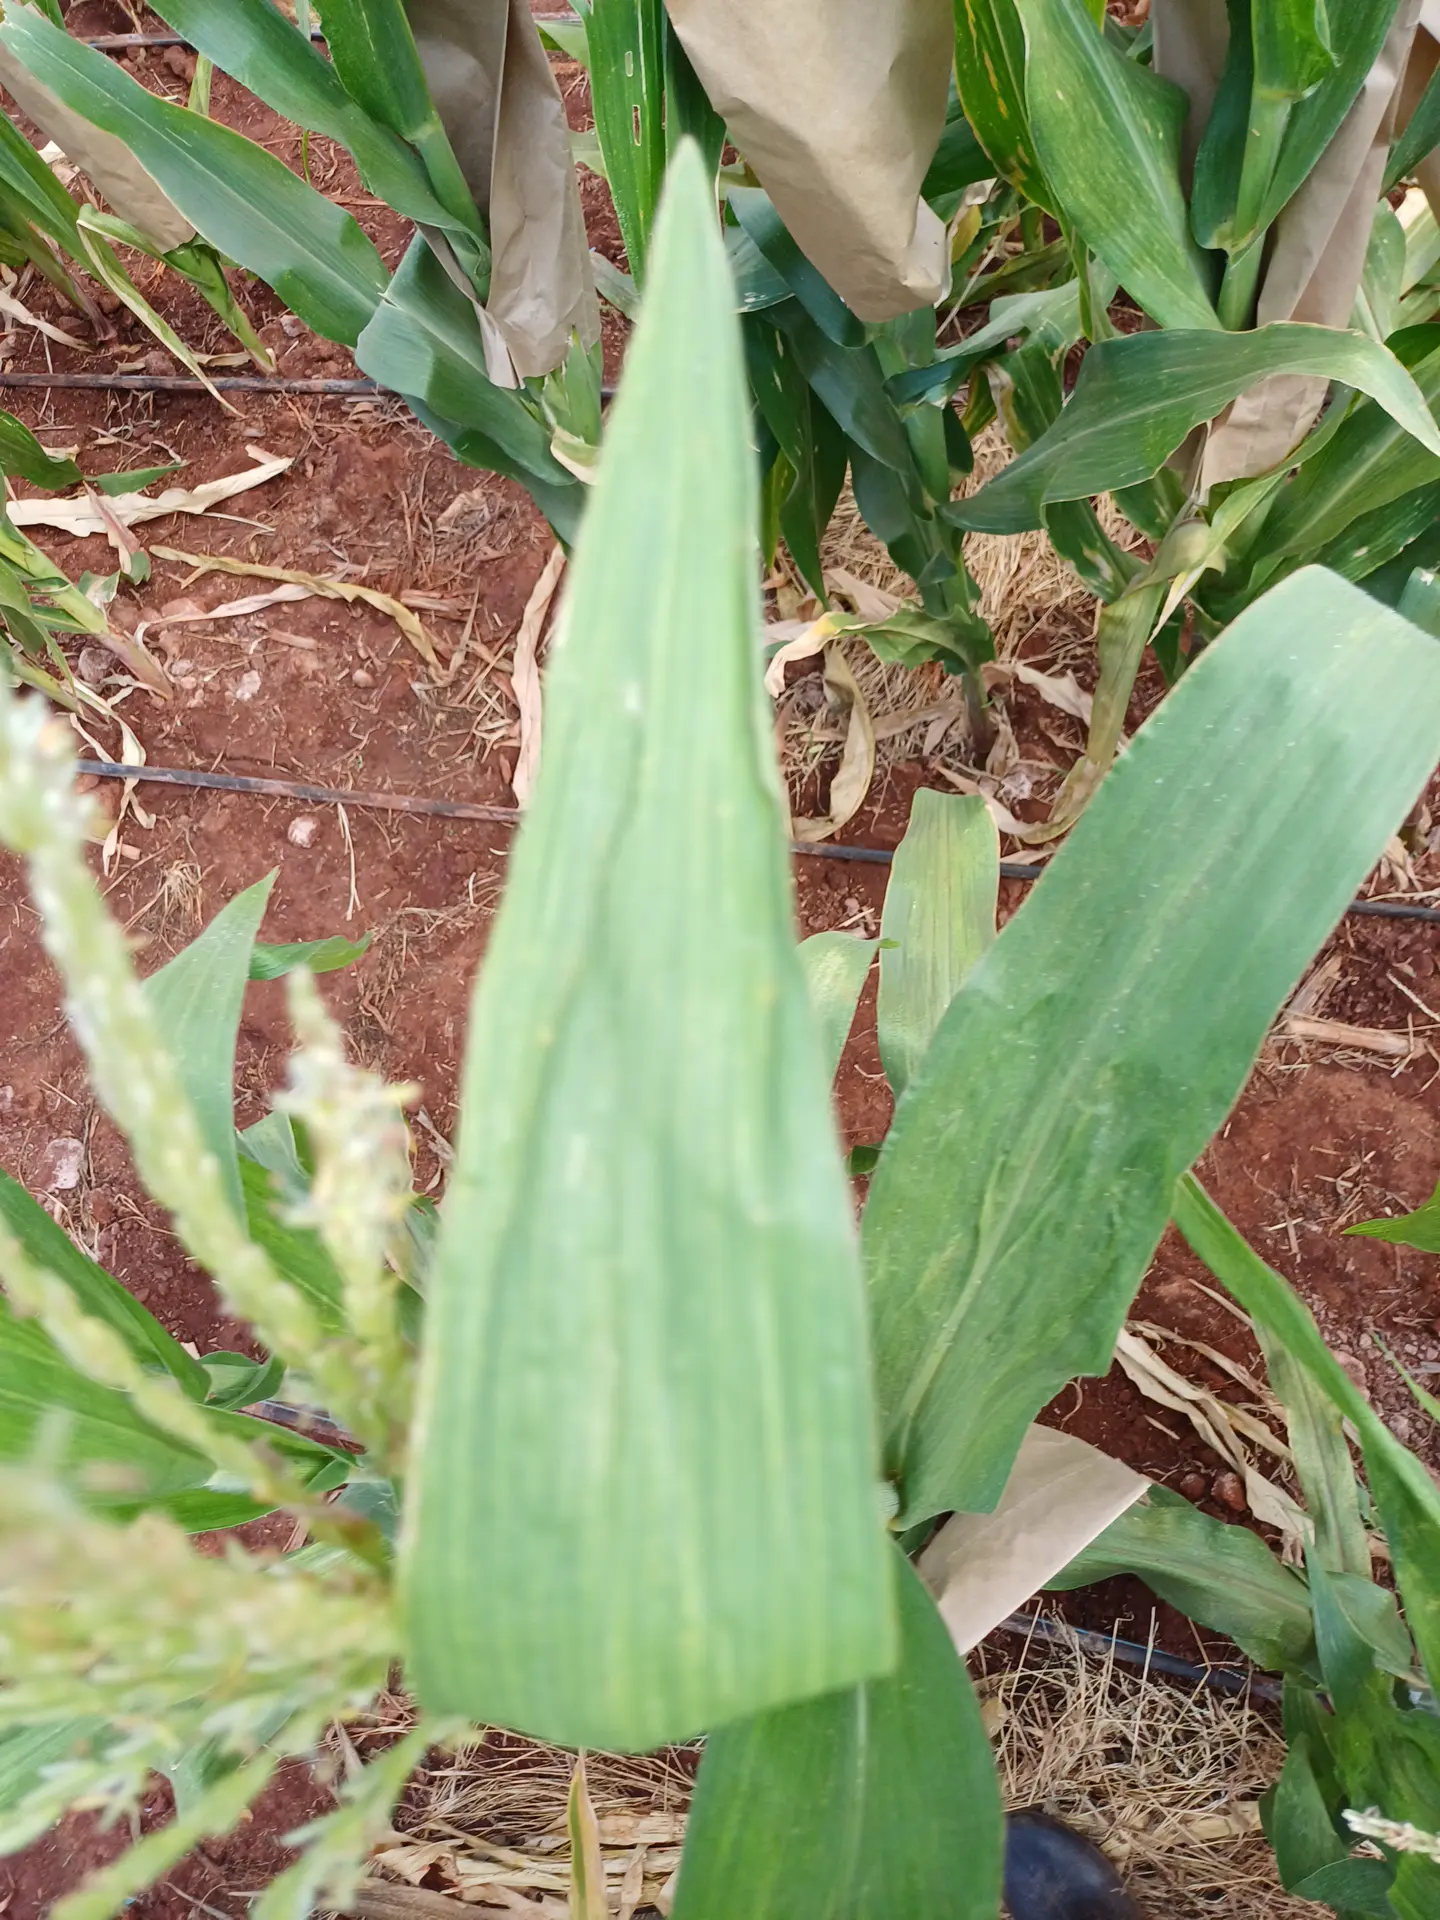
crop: maize
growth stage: flowering
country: Kenya
